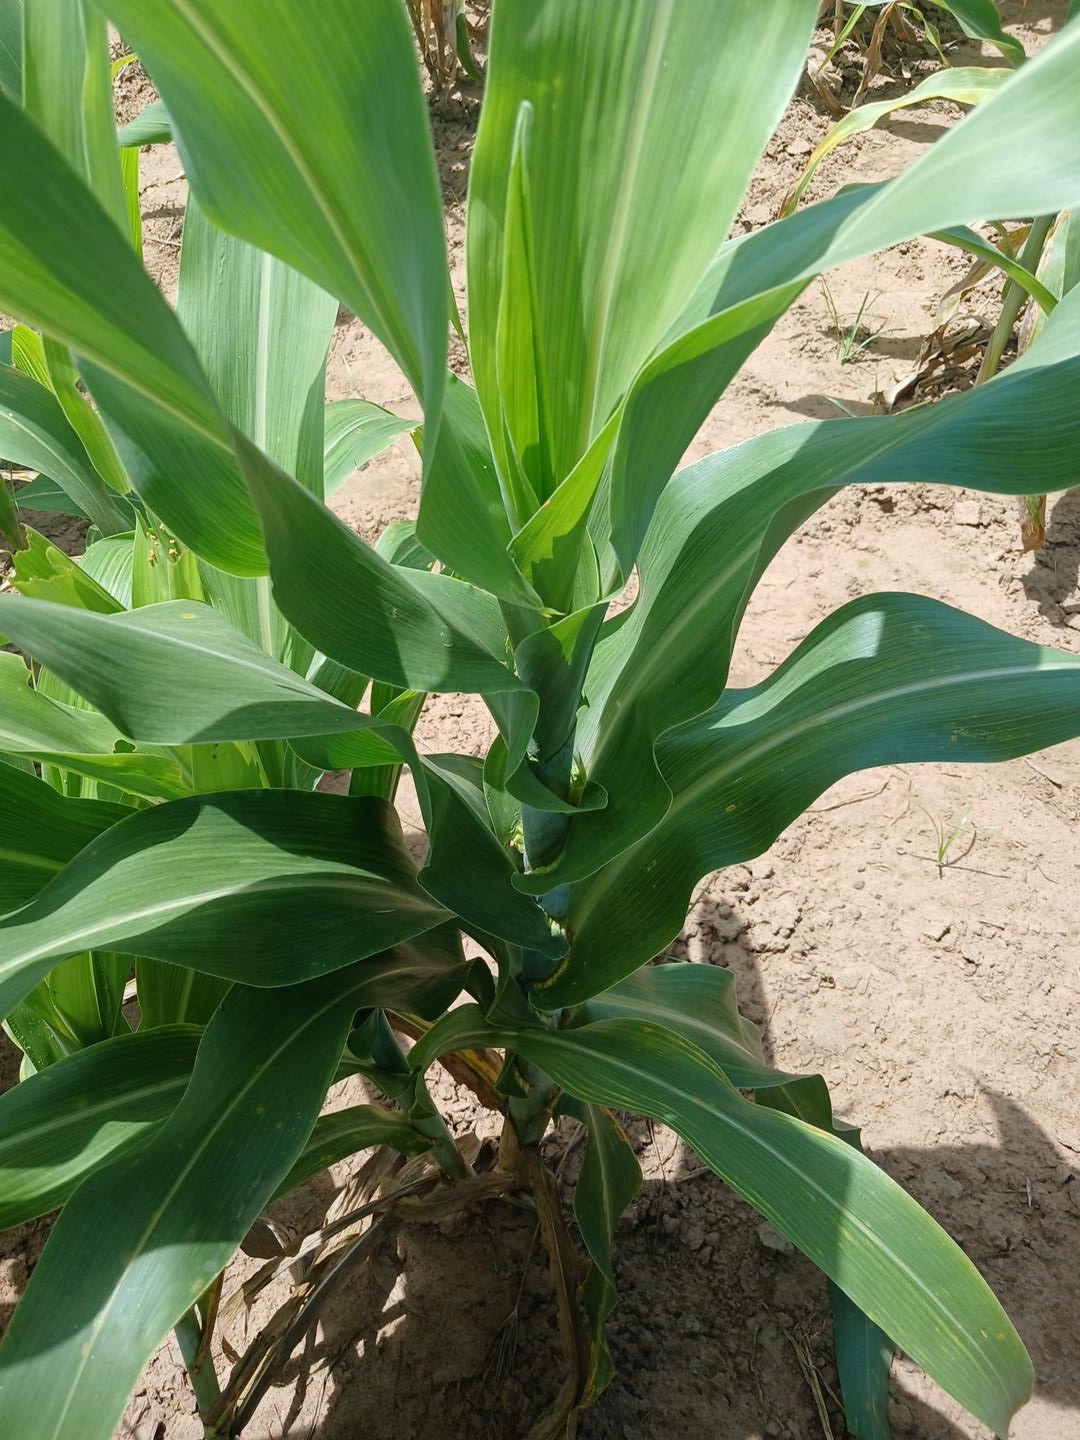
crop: sorghum
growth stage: vegetative
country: Senegal
